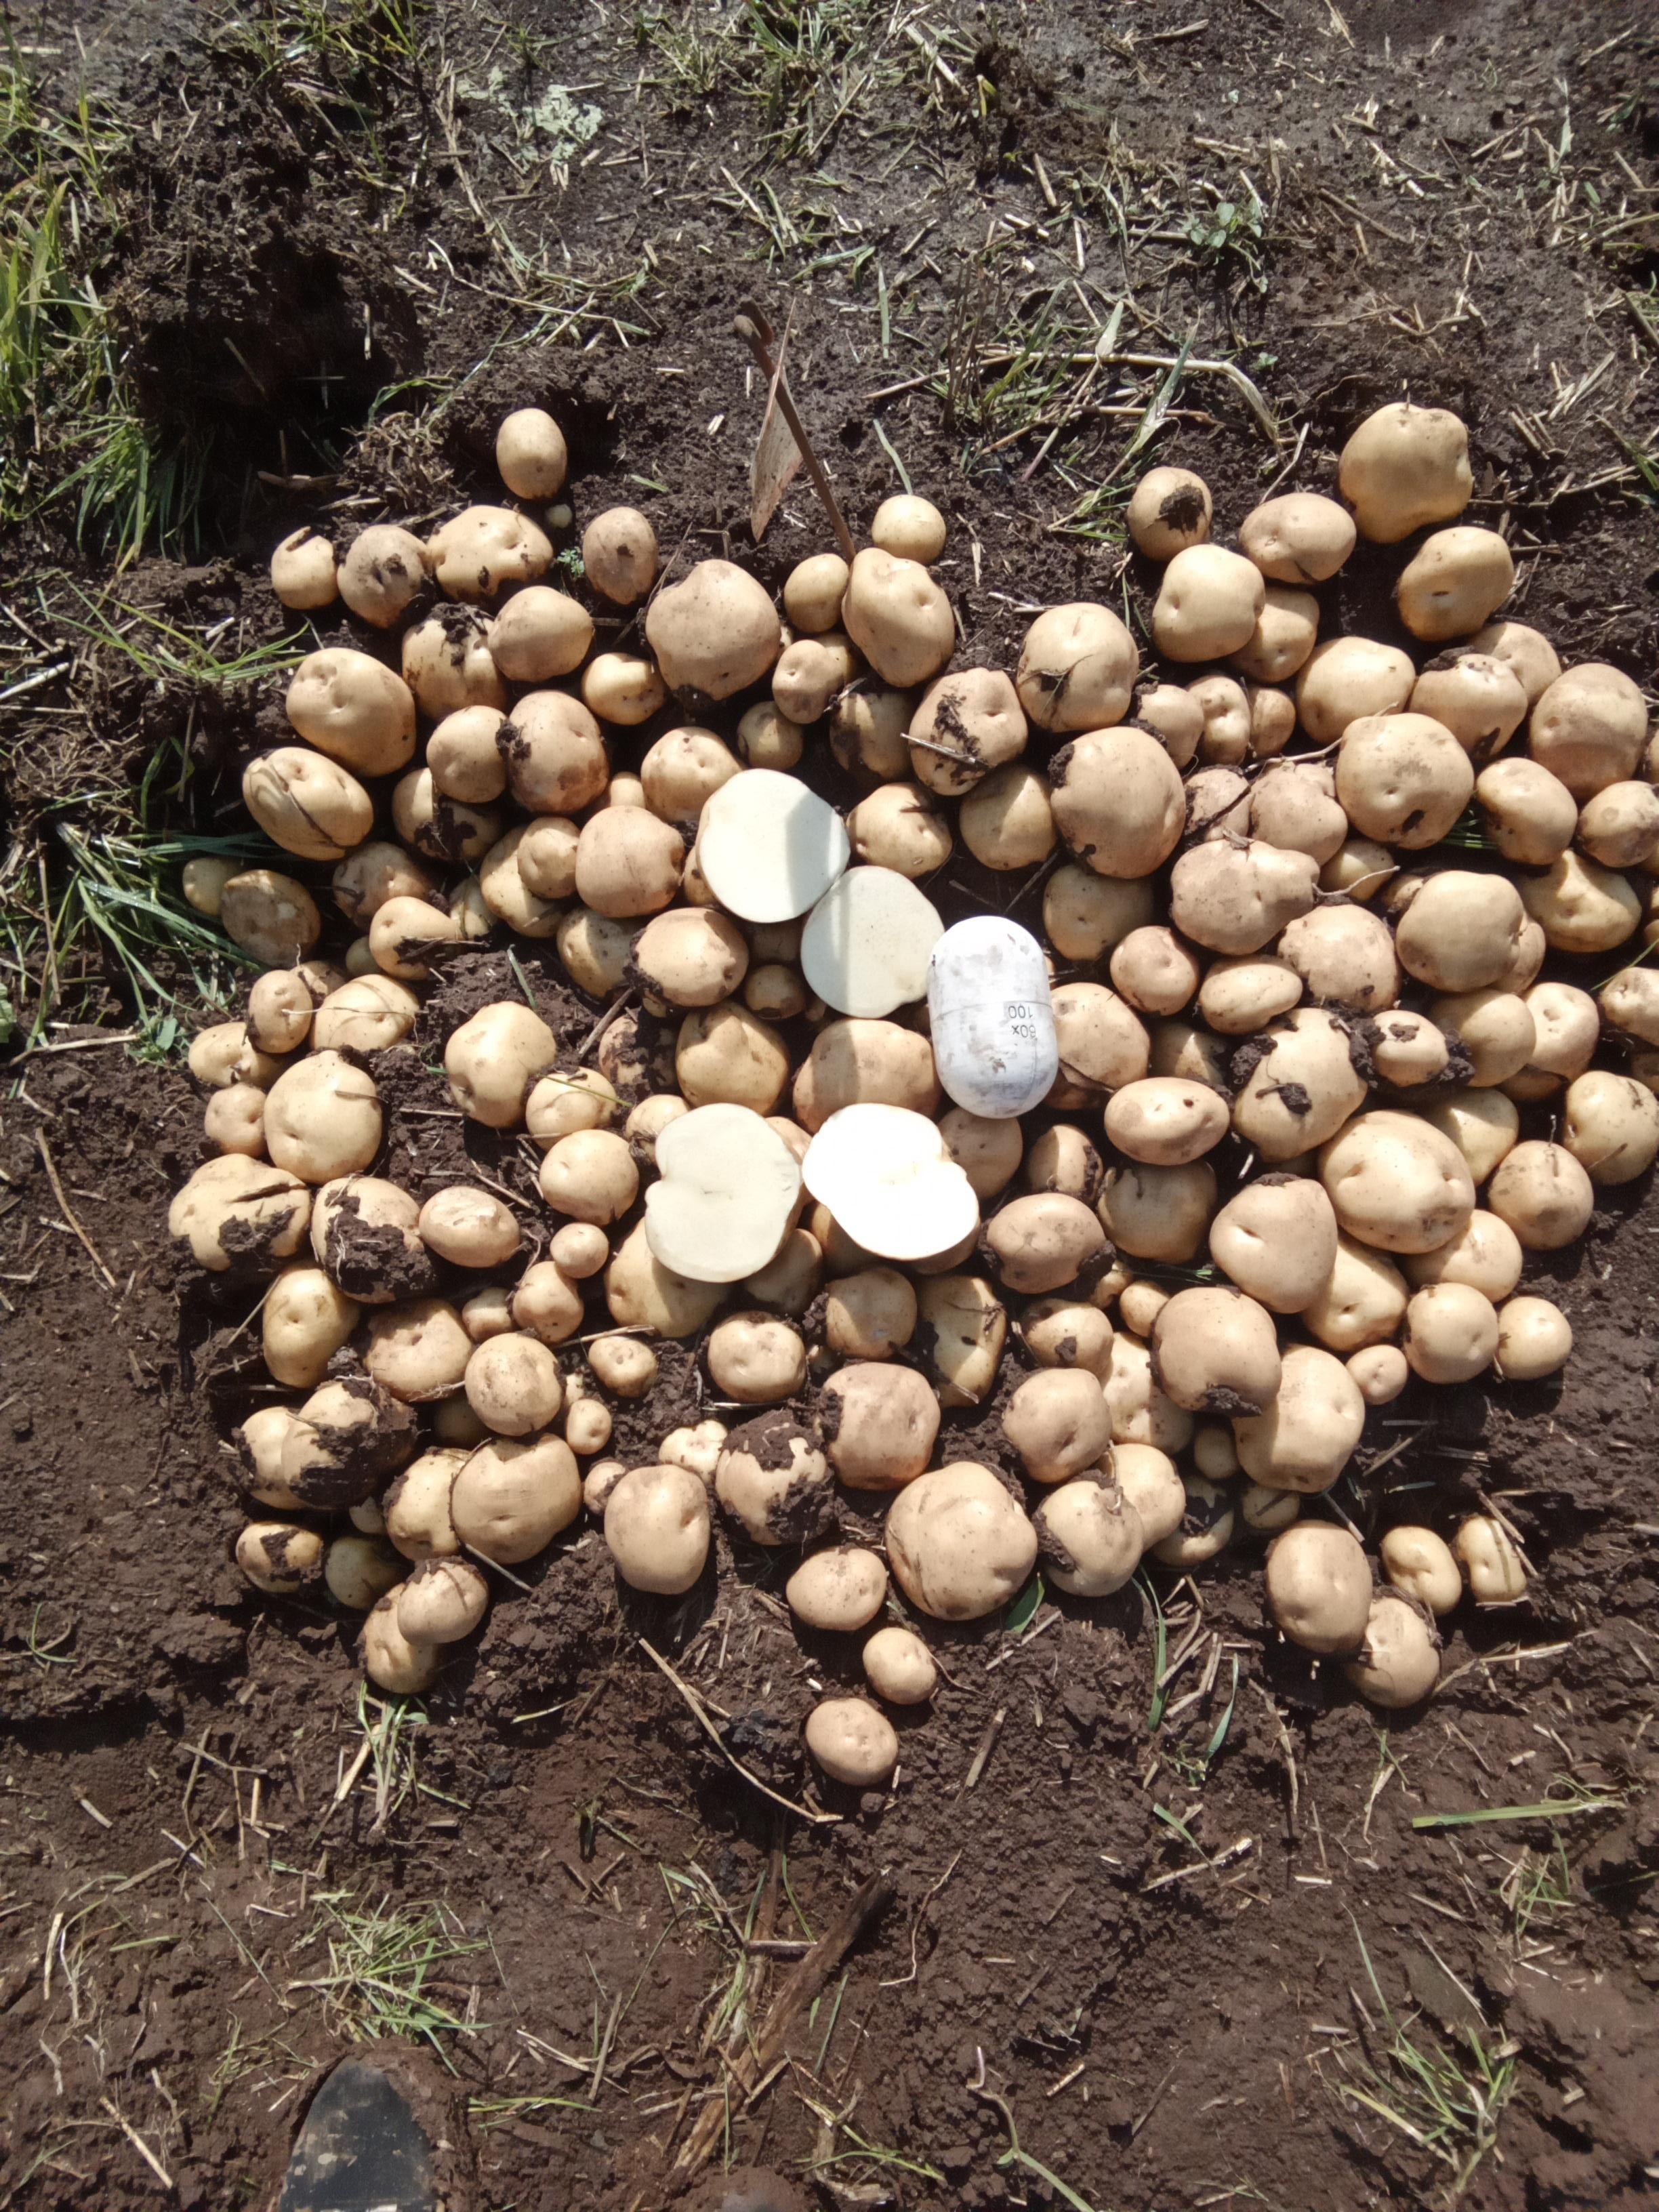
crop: potato
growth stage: harvest
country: Kenya
